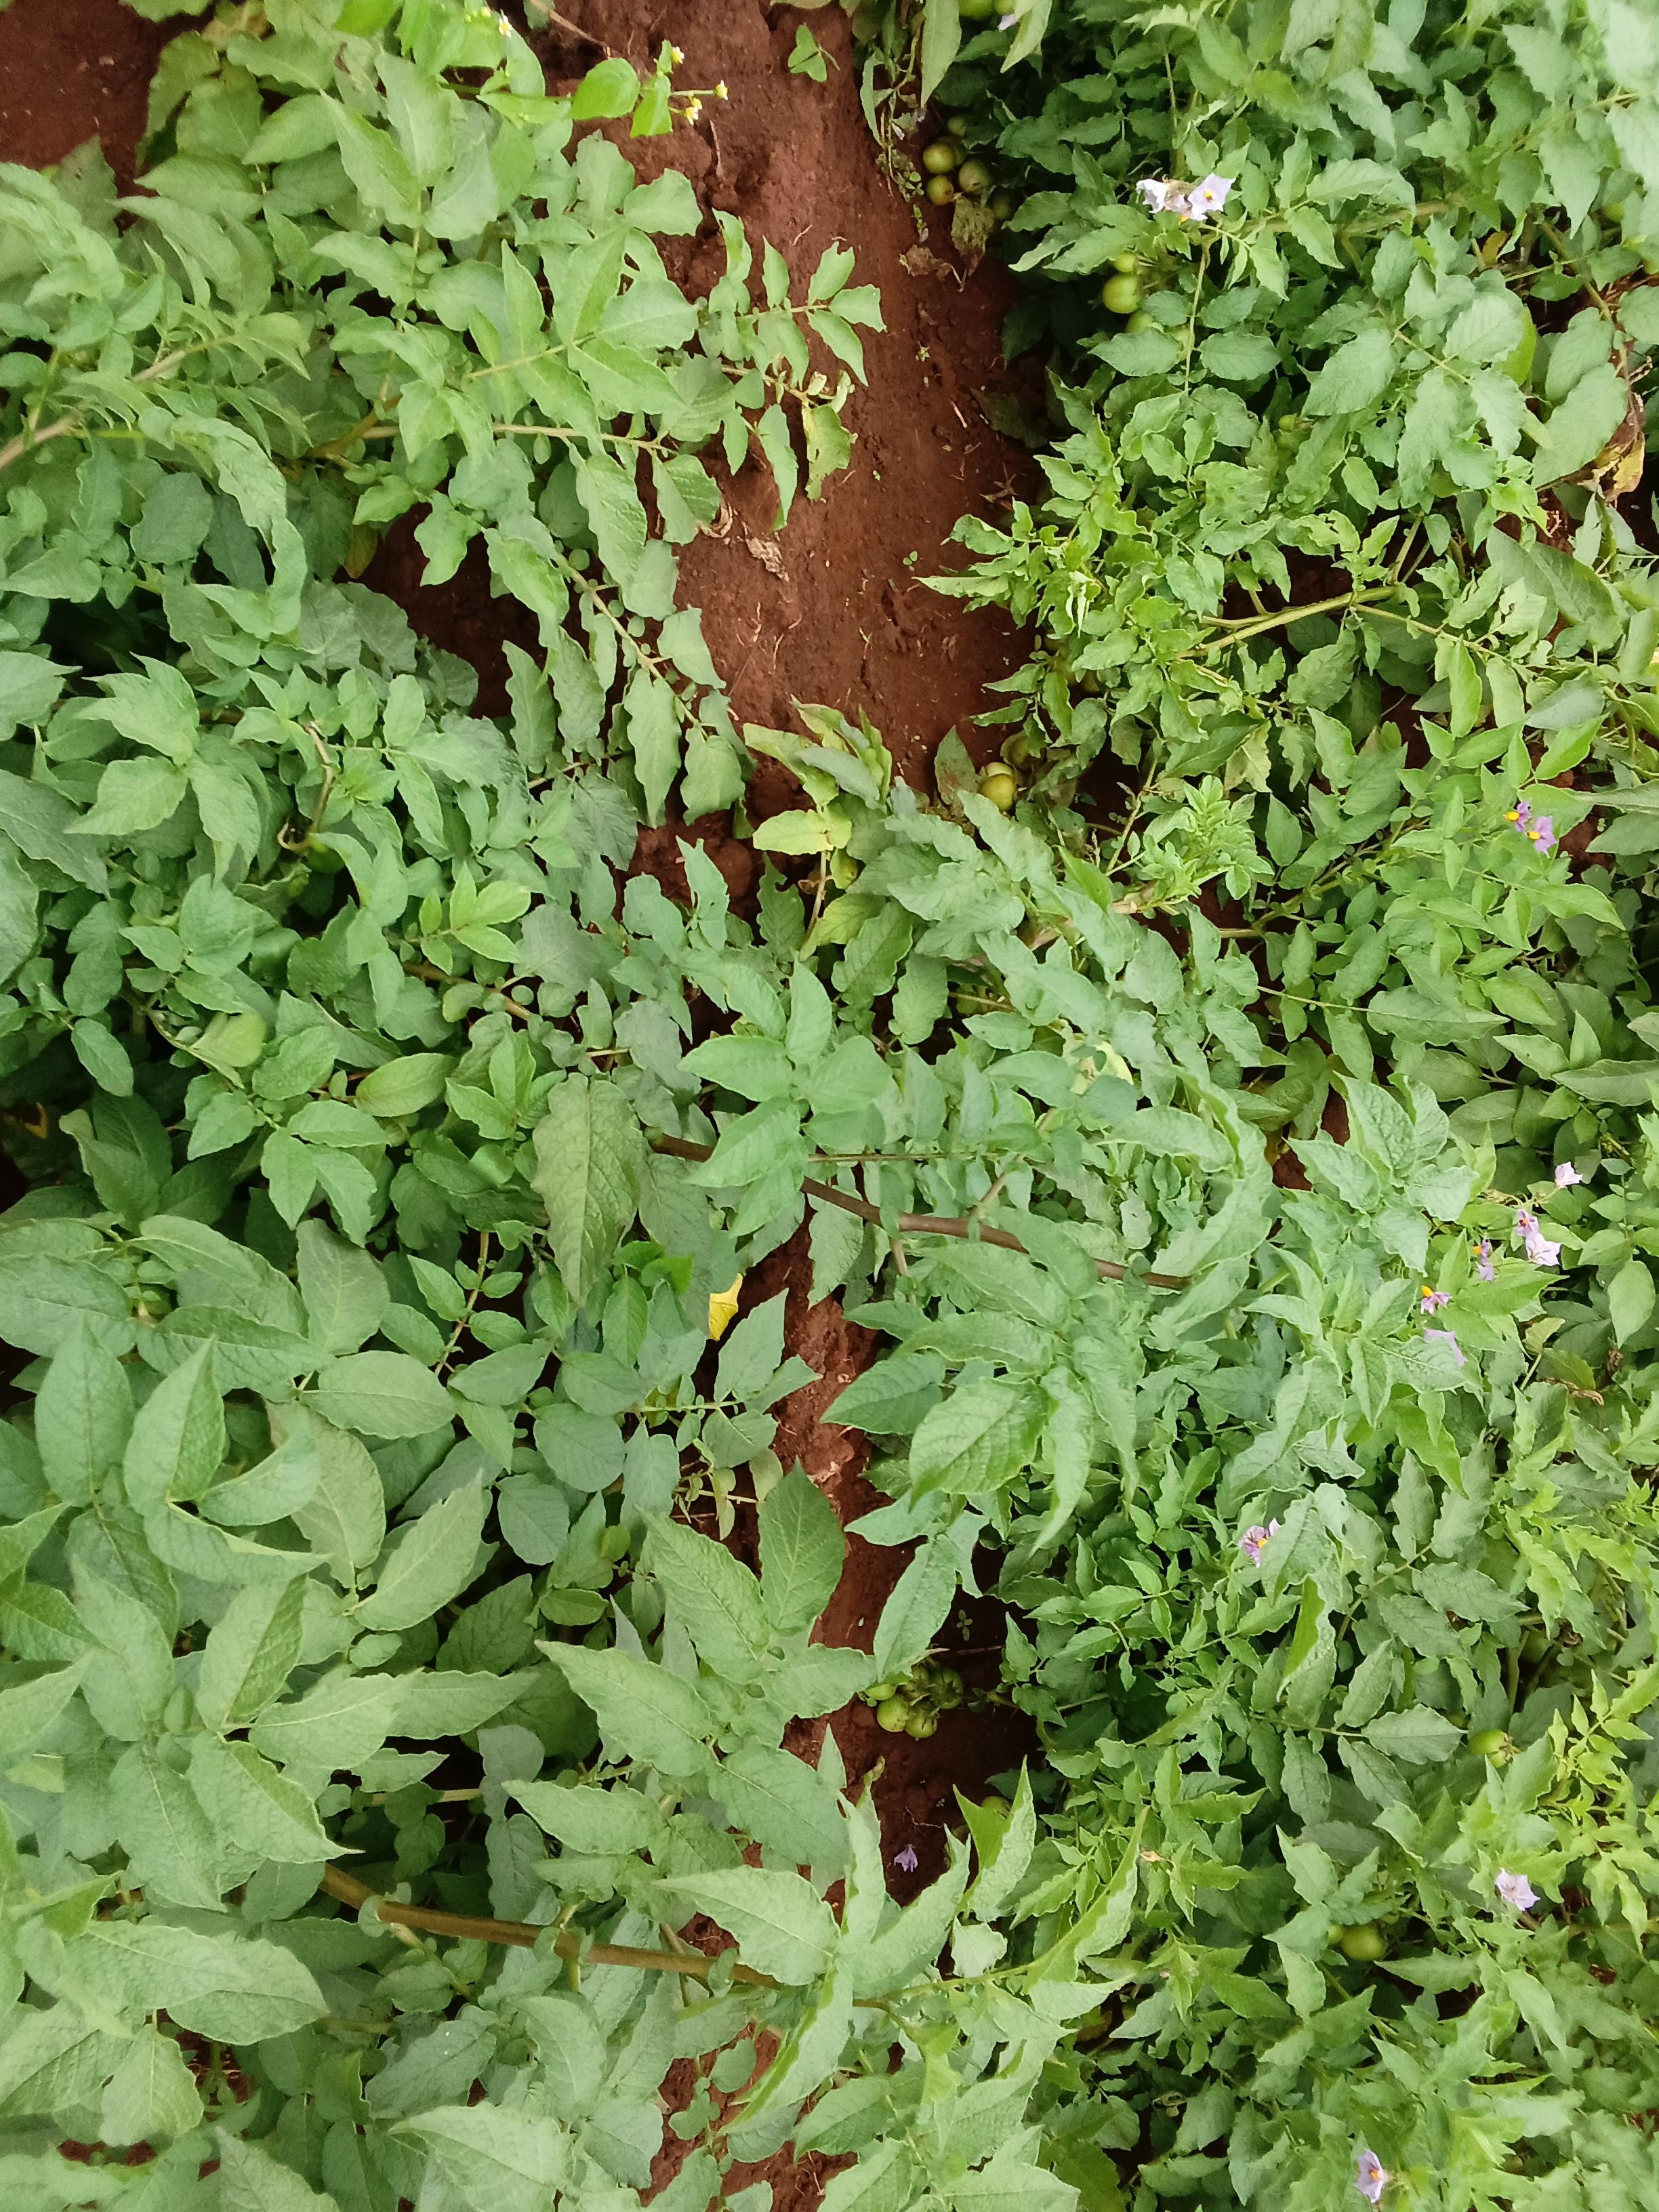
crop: potato
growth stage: flowering
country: Kenya
